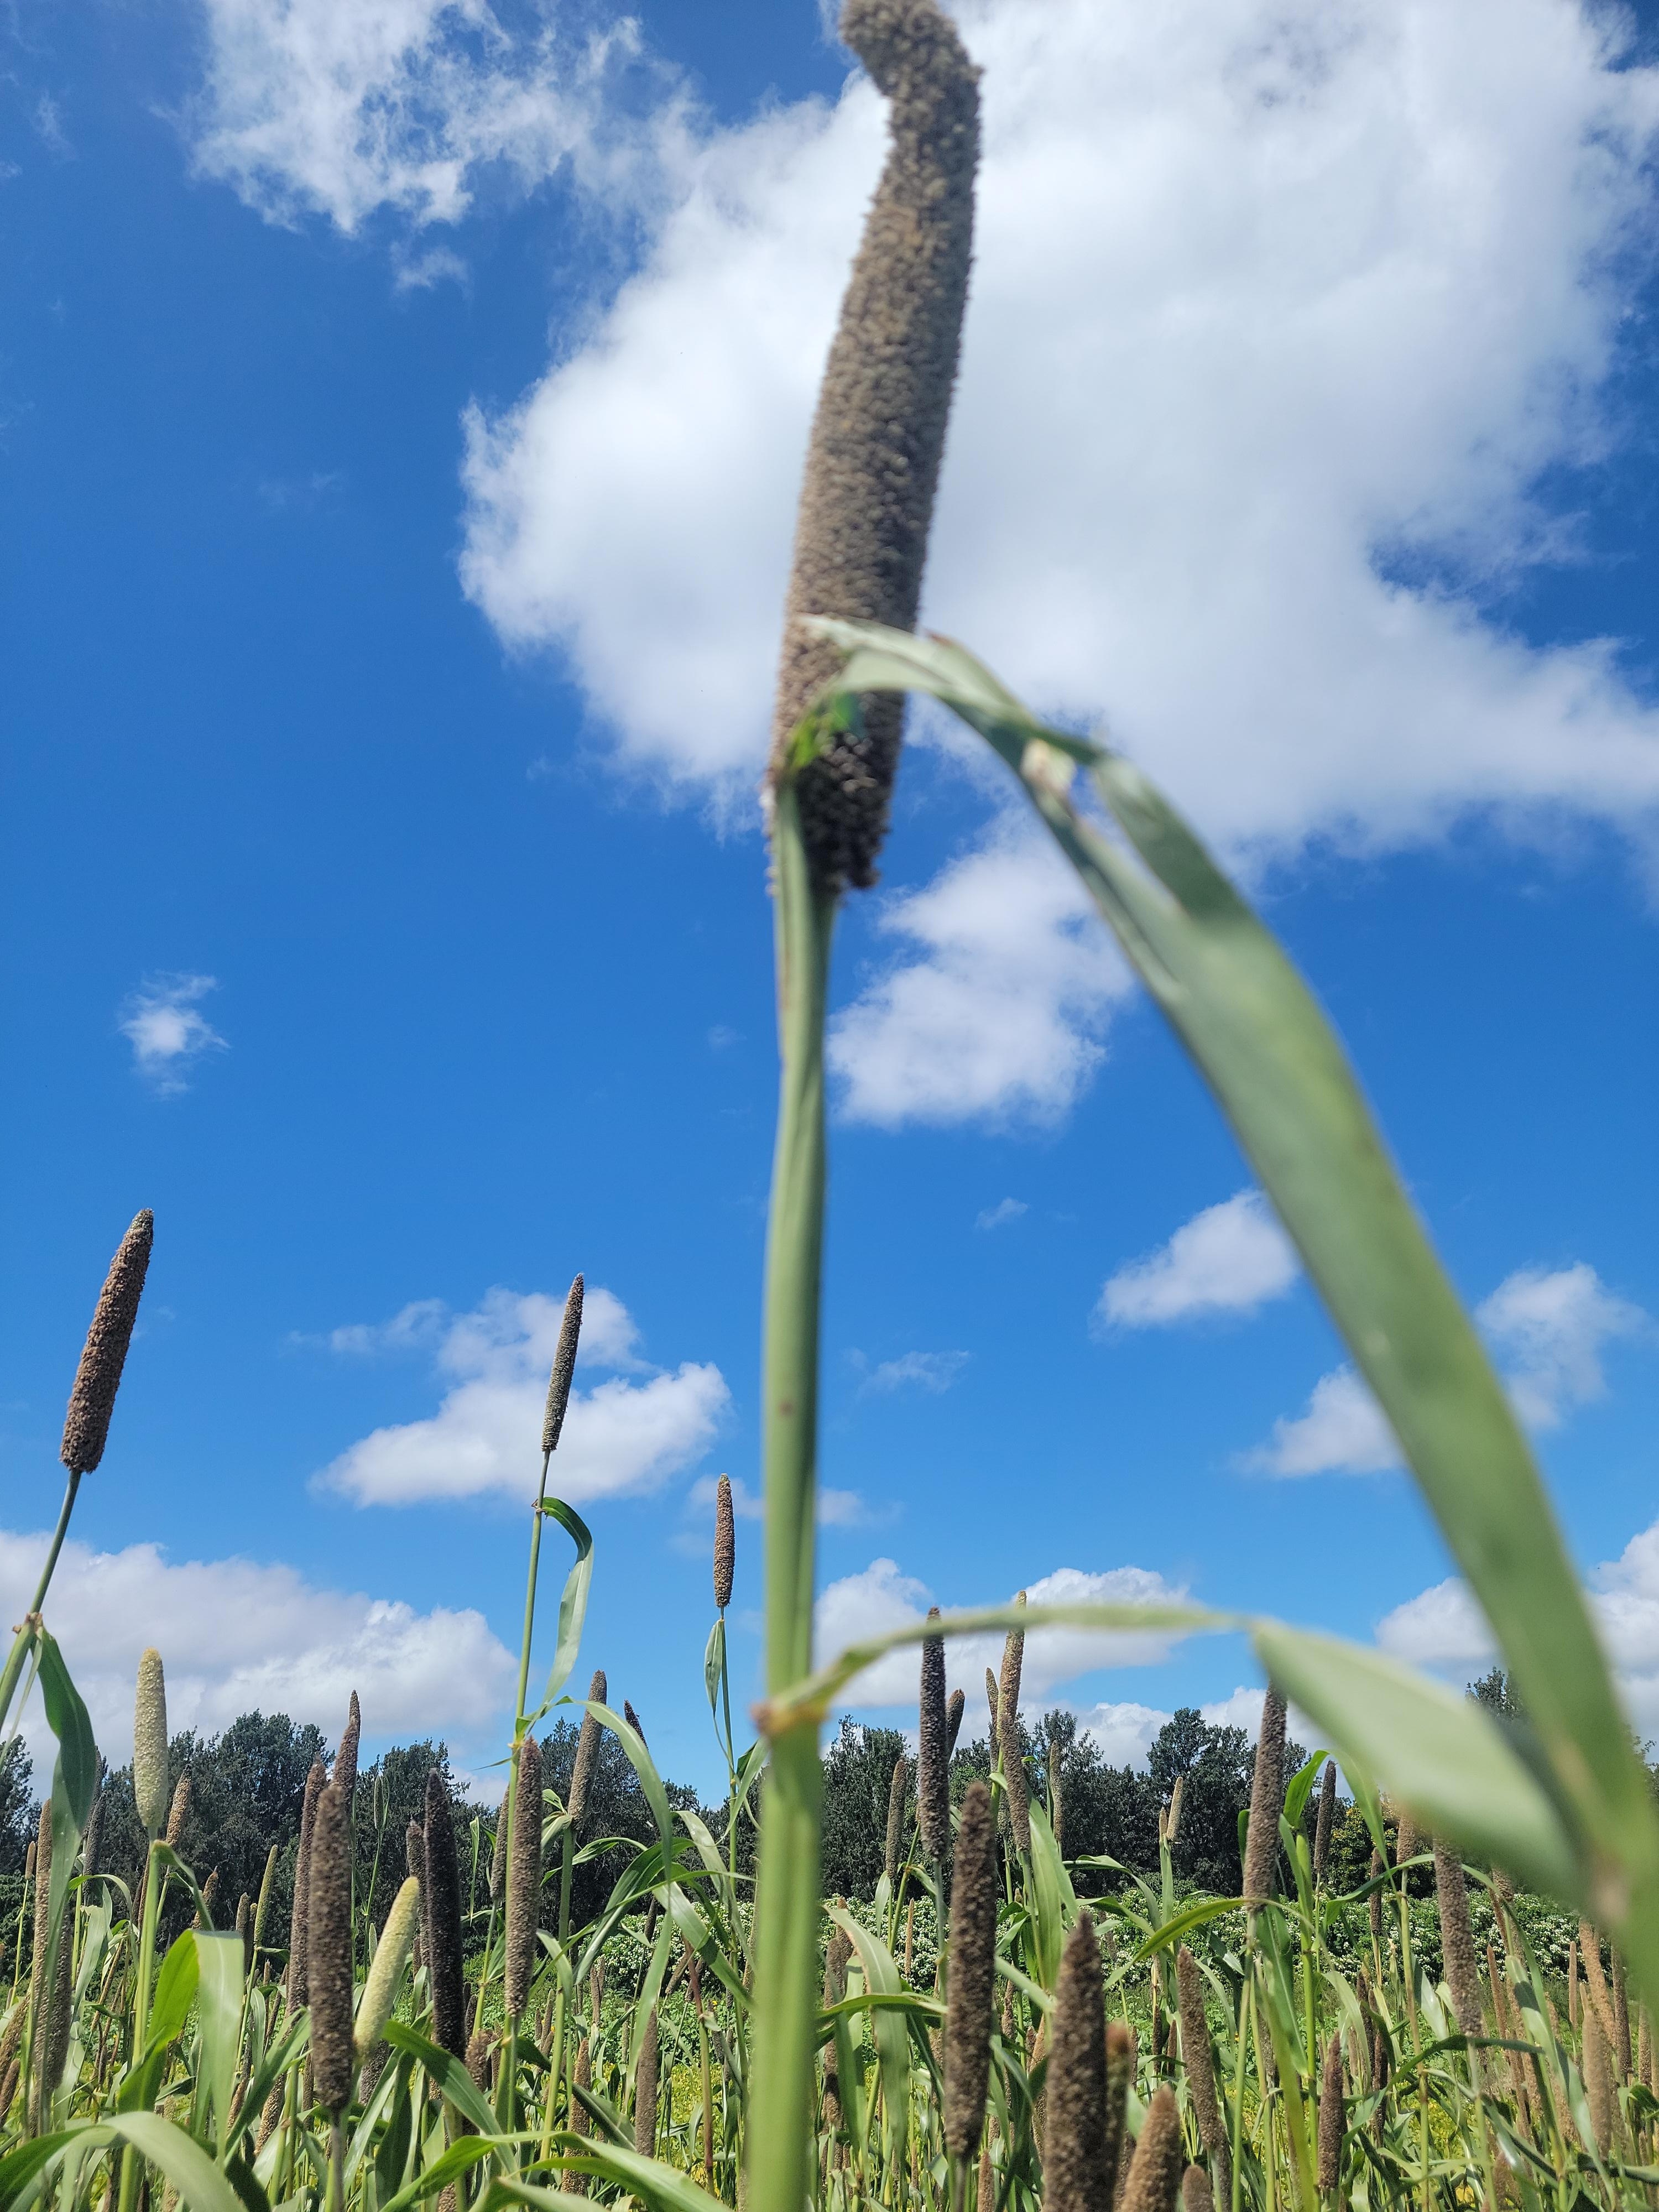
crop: pearl millet
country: Tanzania
